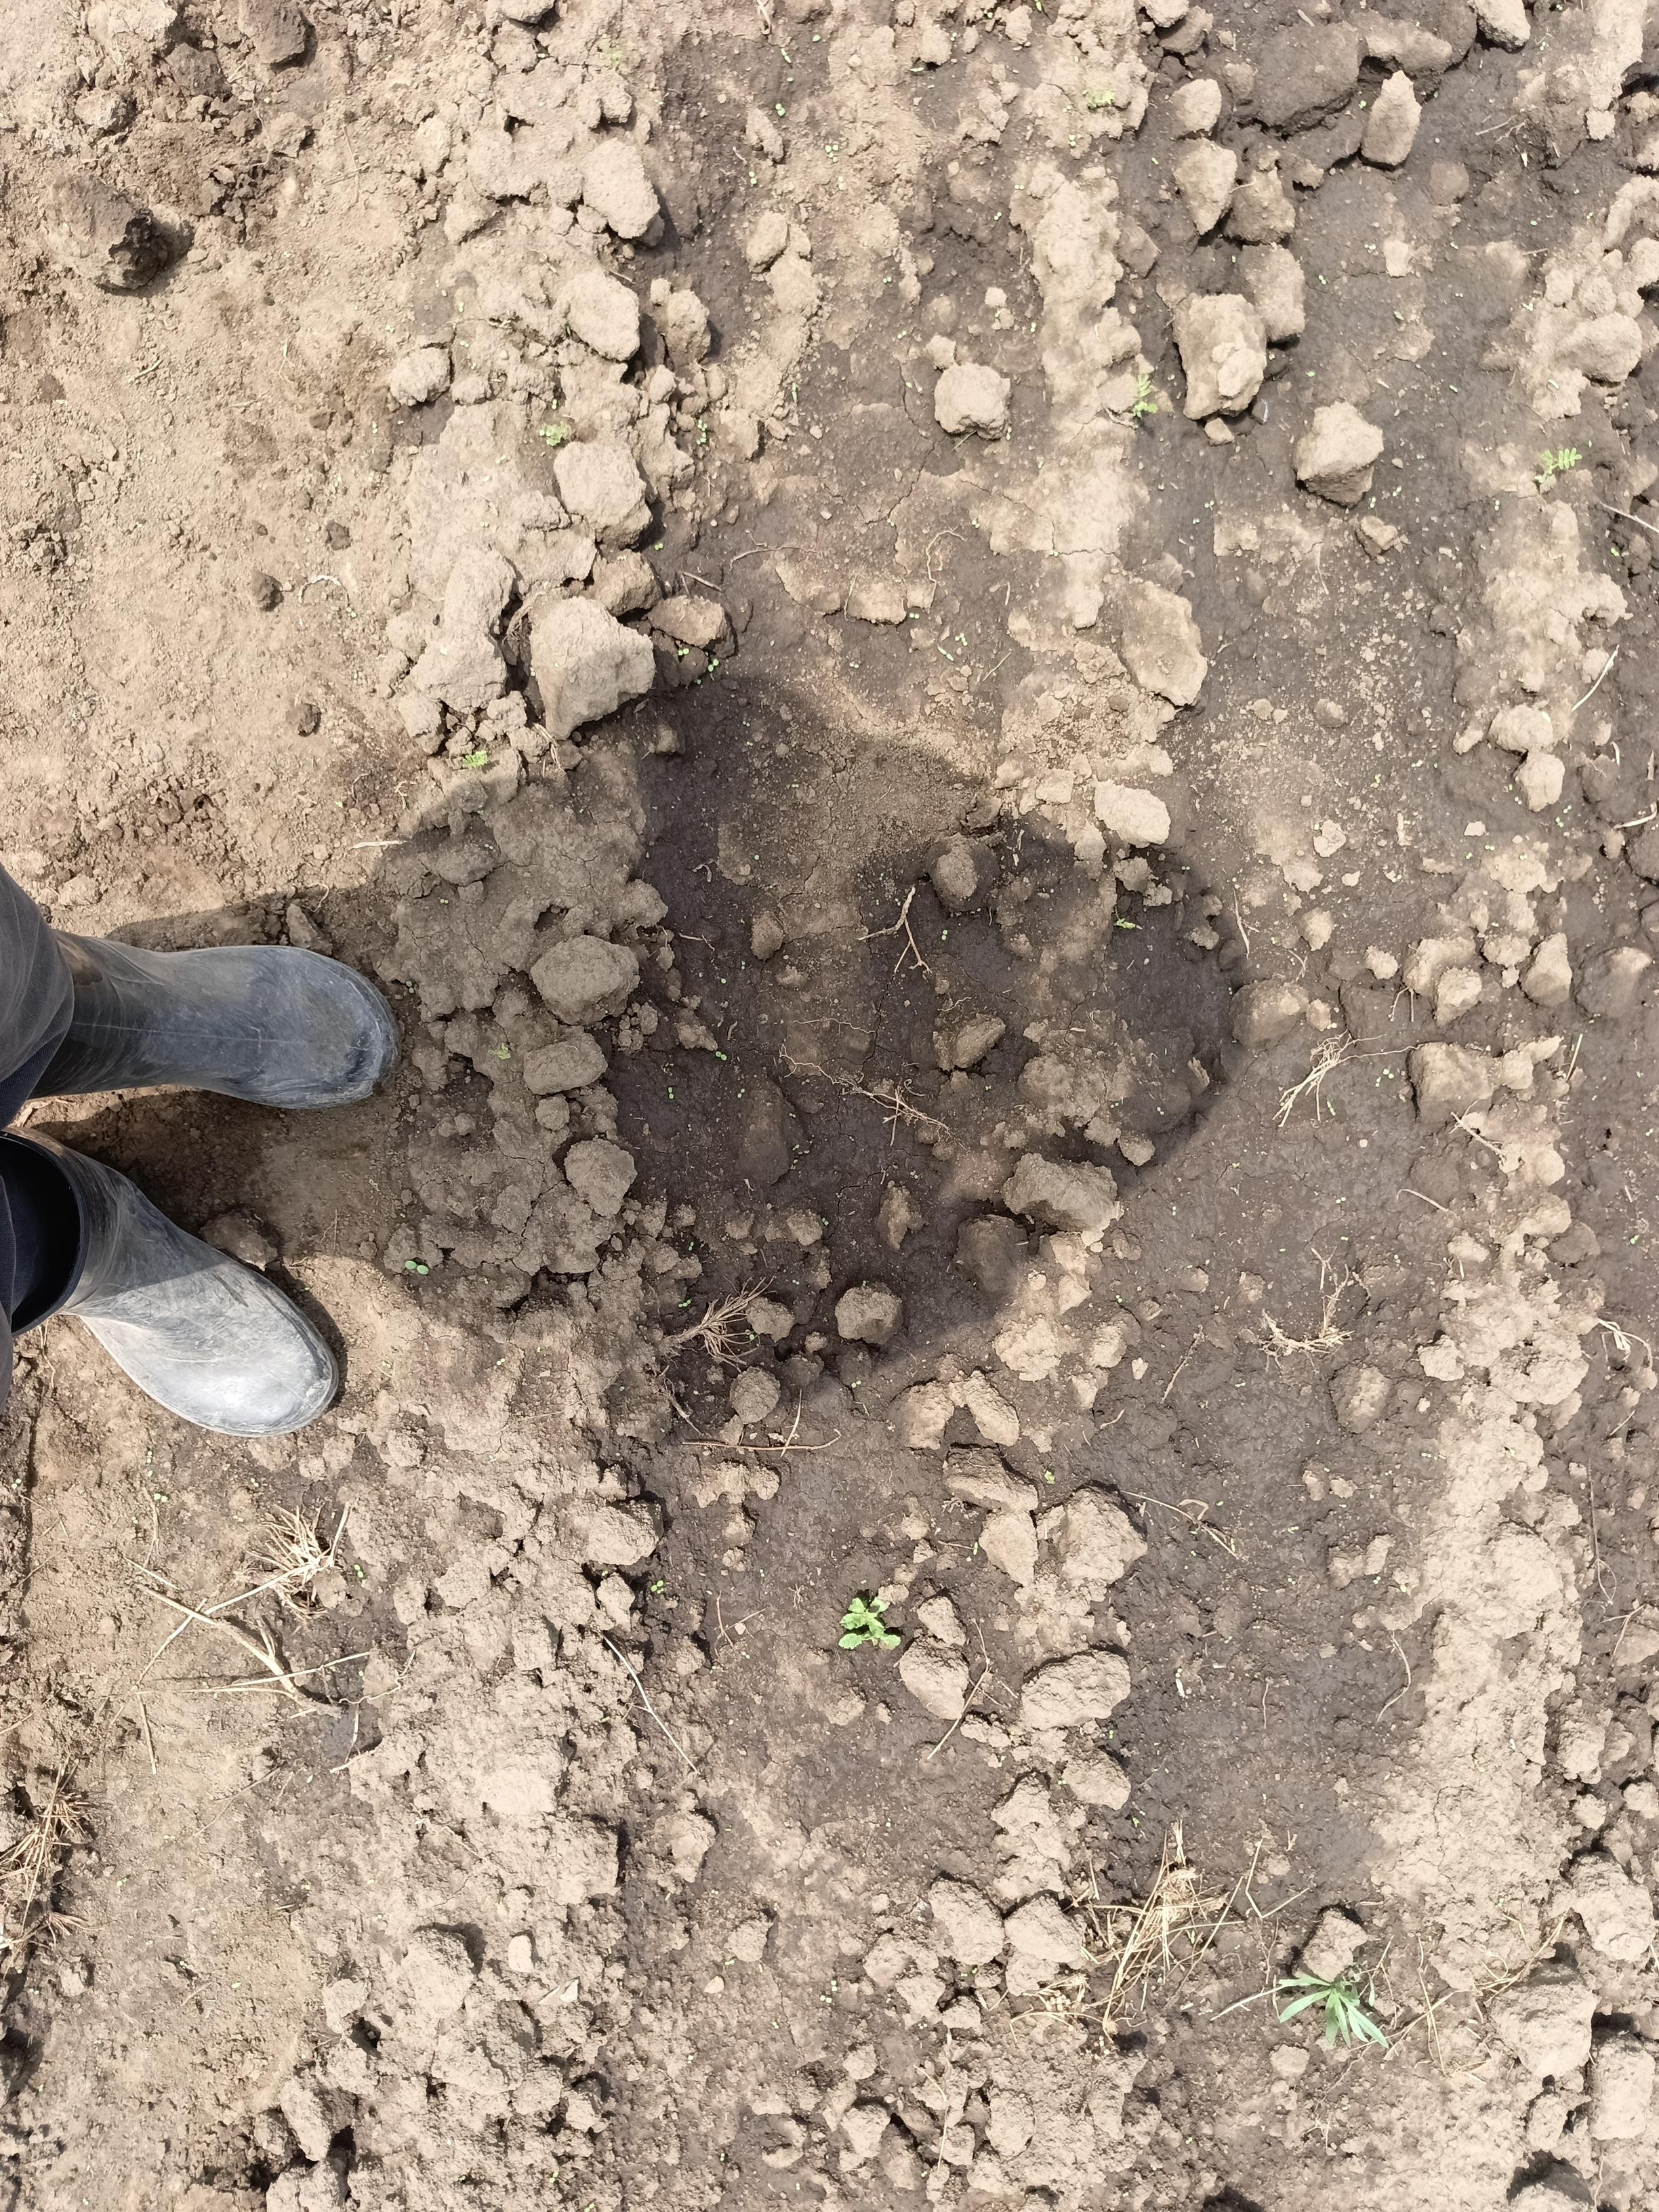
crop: chickpea
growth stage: emergence
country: Tanzania
